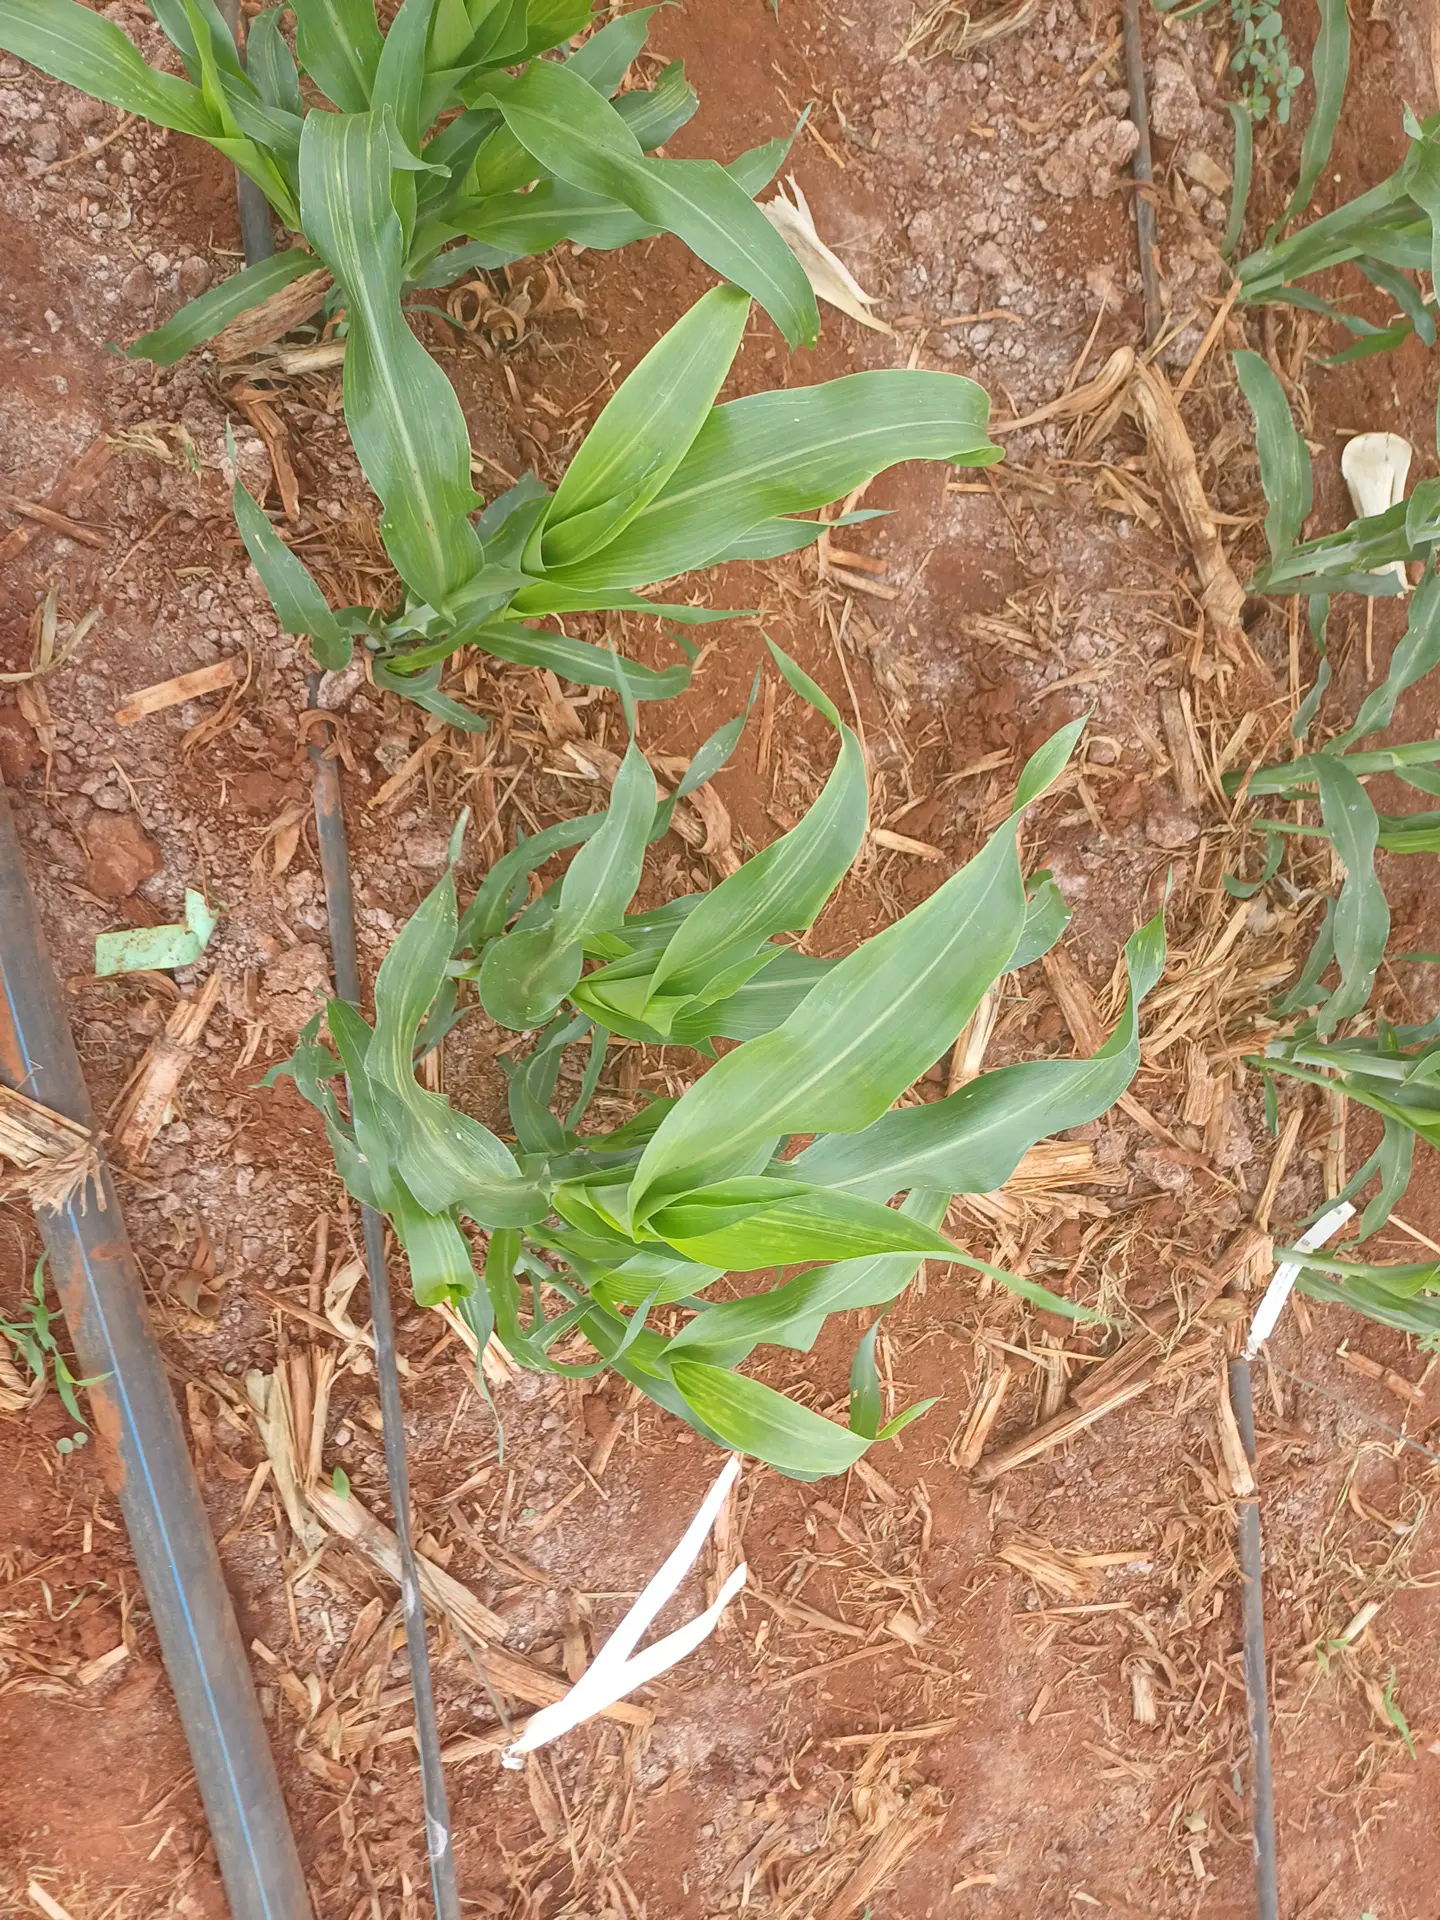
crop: sorghum
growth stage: vegetative
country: Kenya
